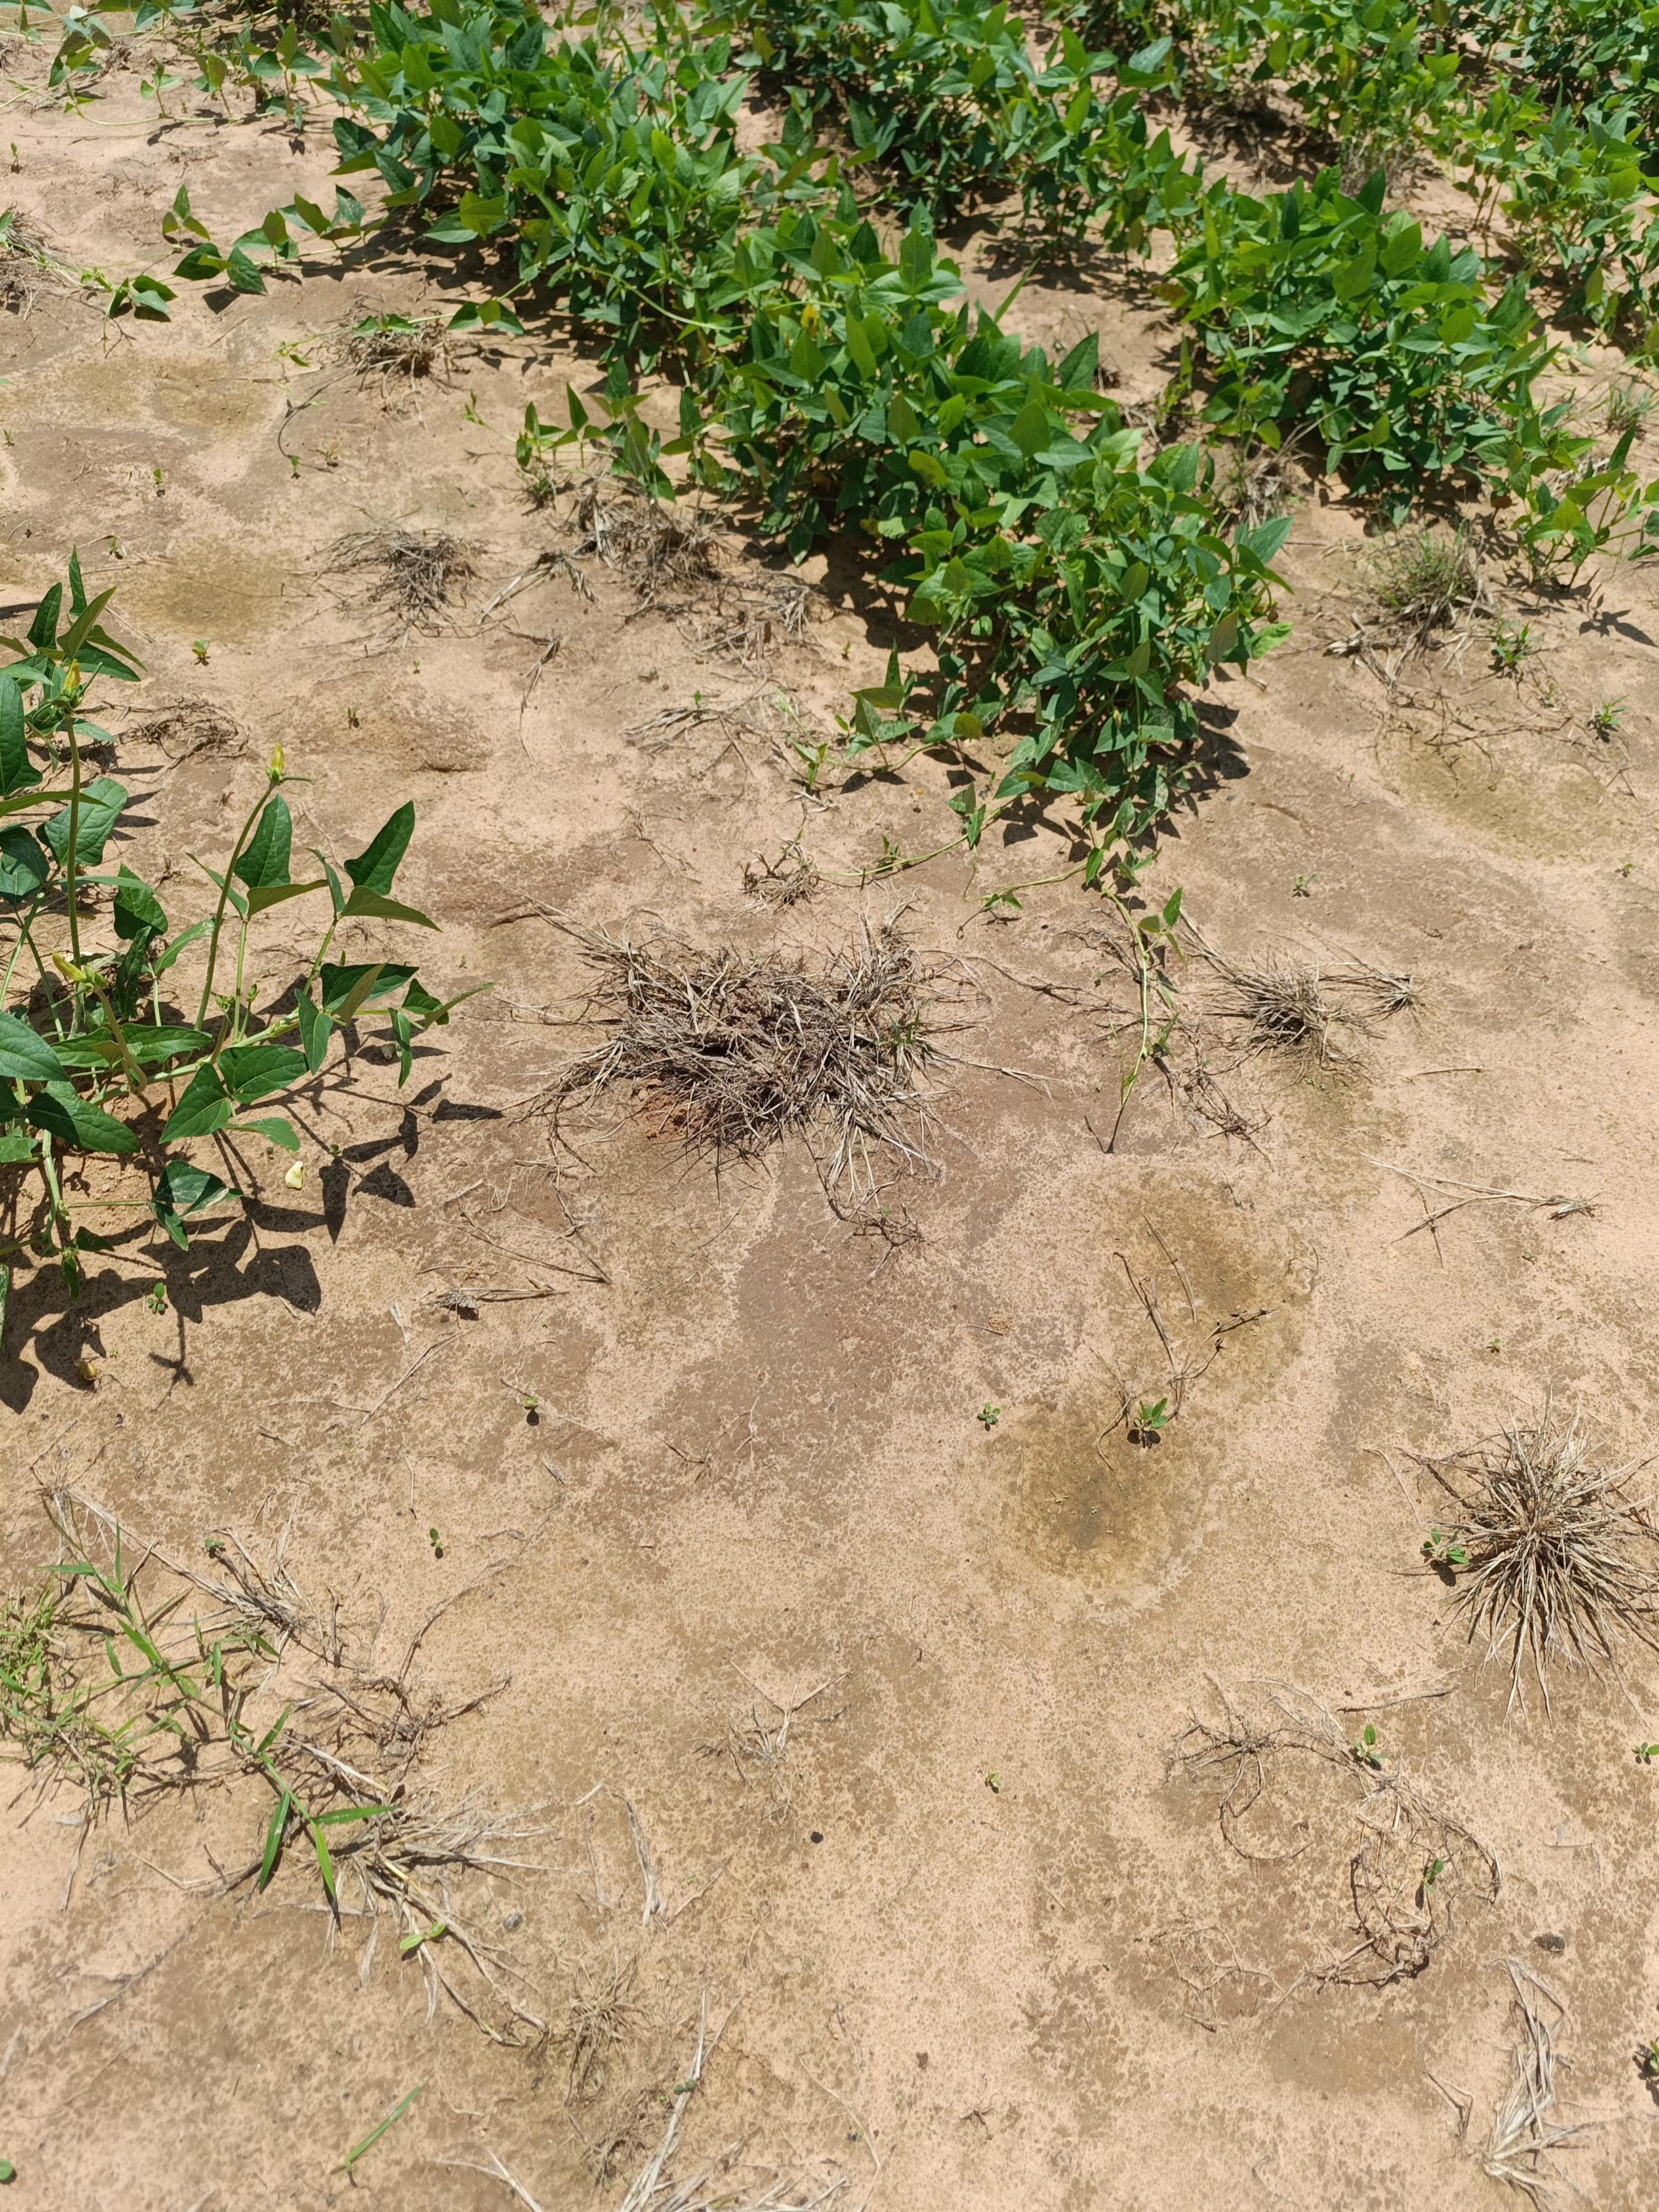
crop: cowpea
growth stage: development pod
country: Nigeria
